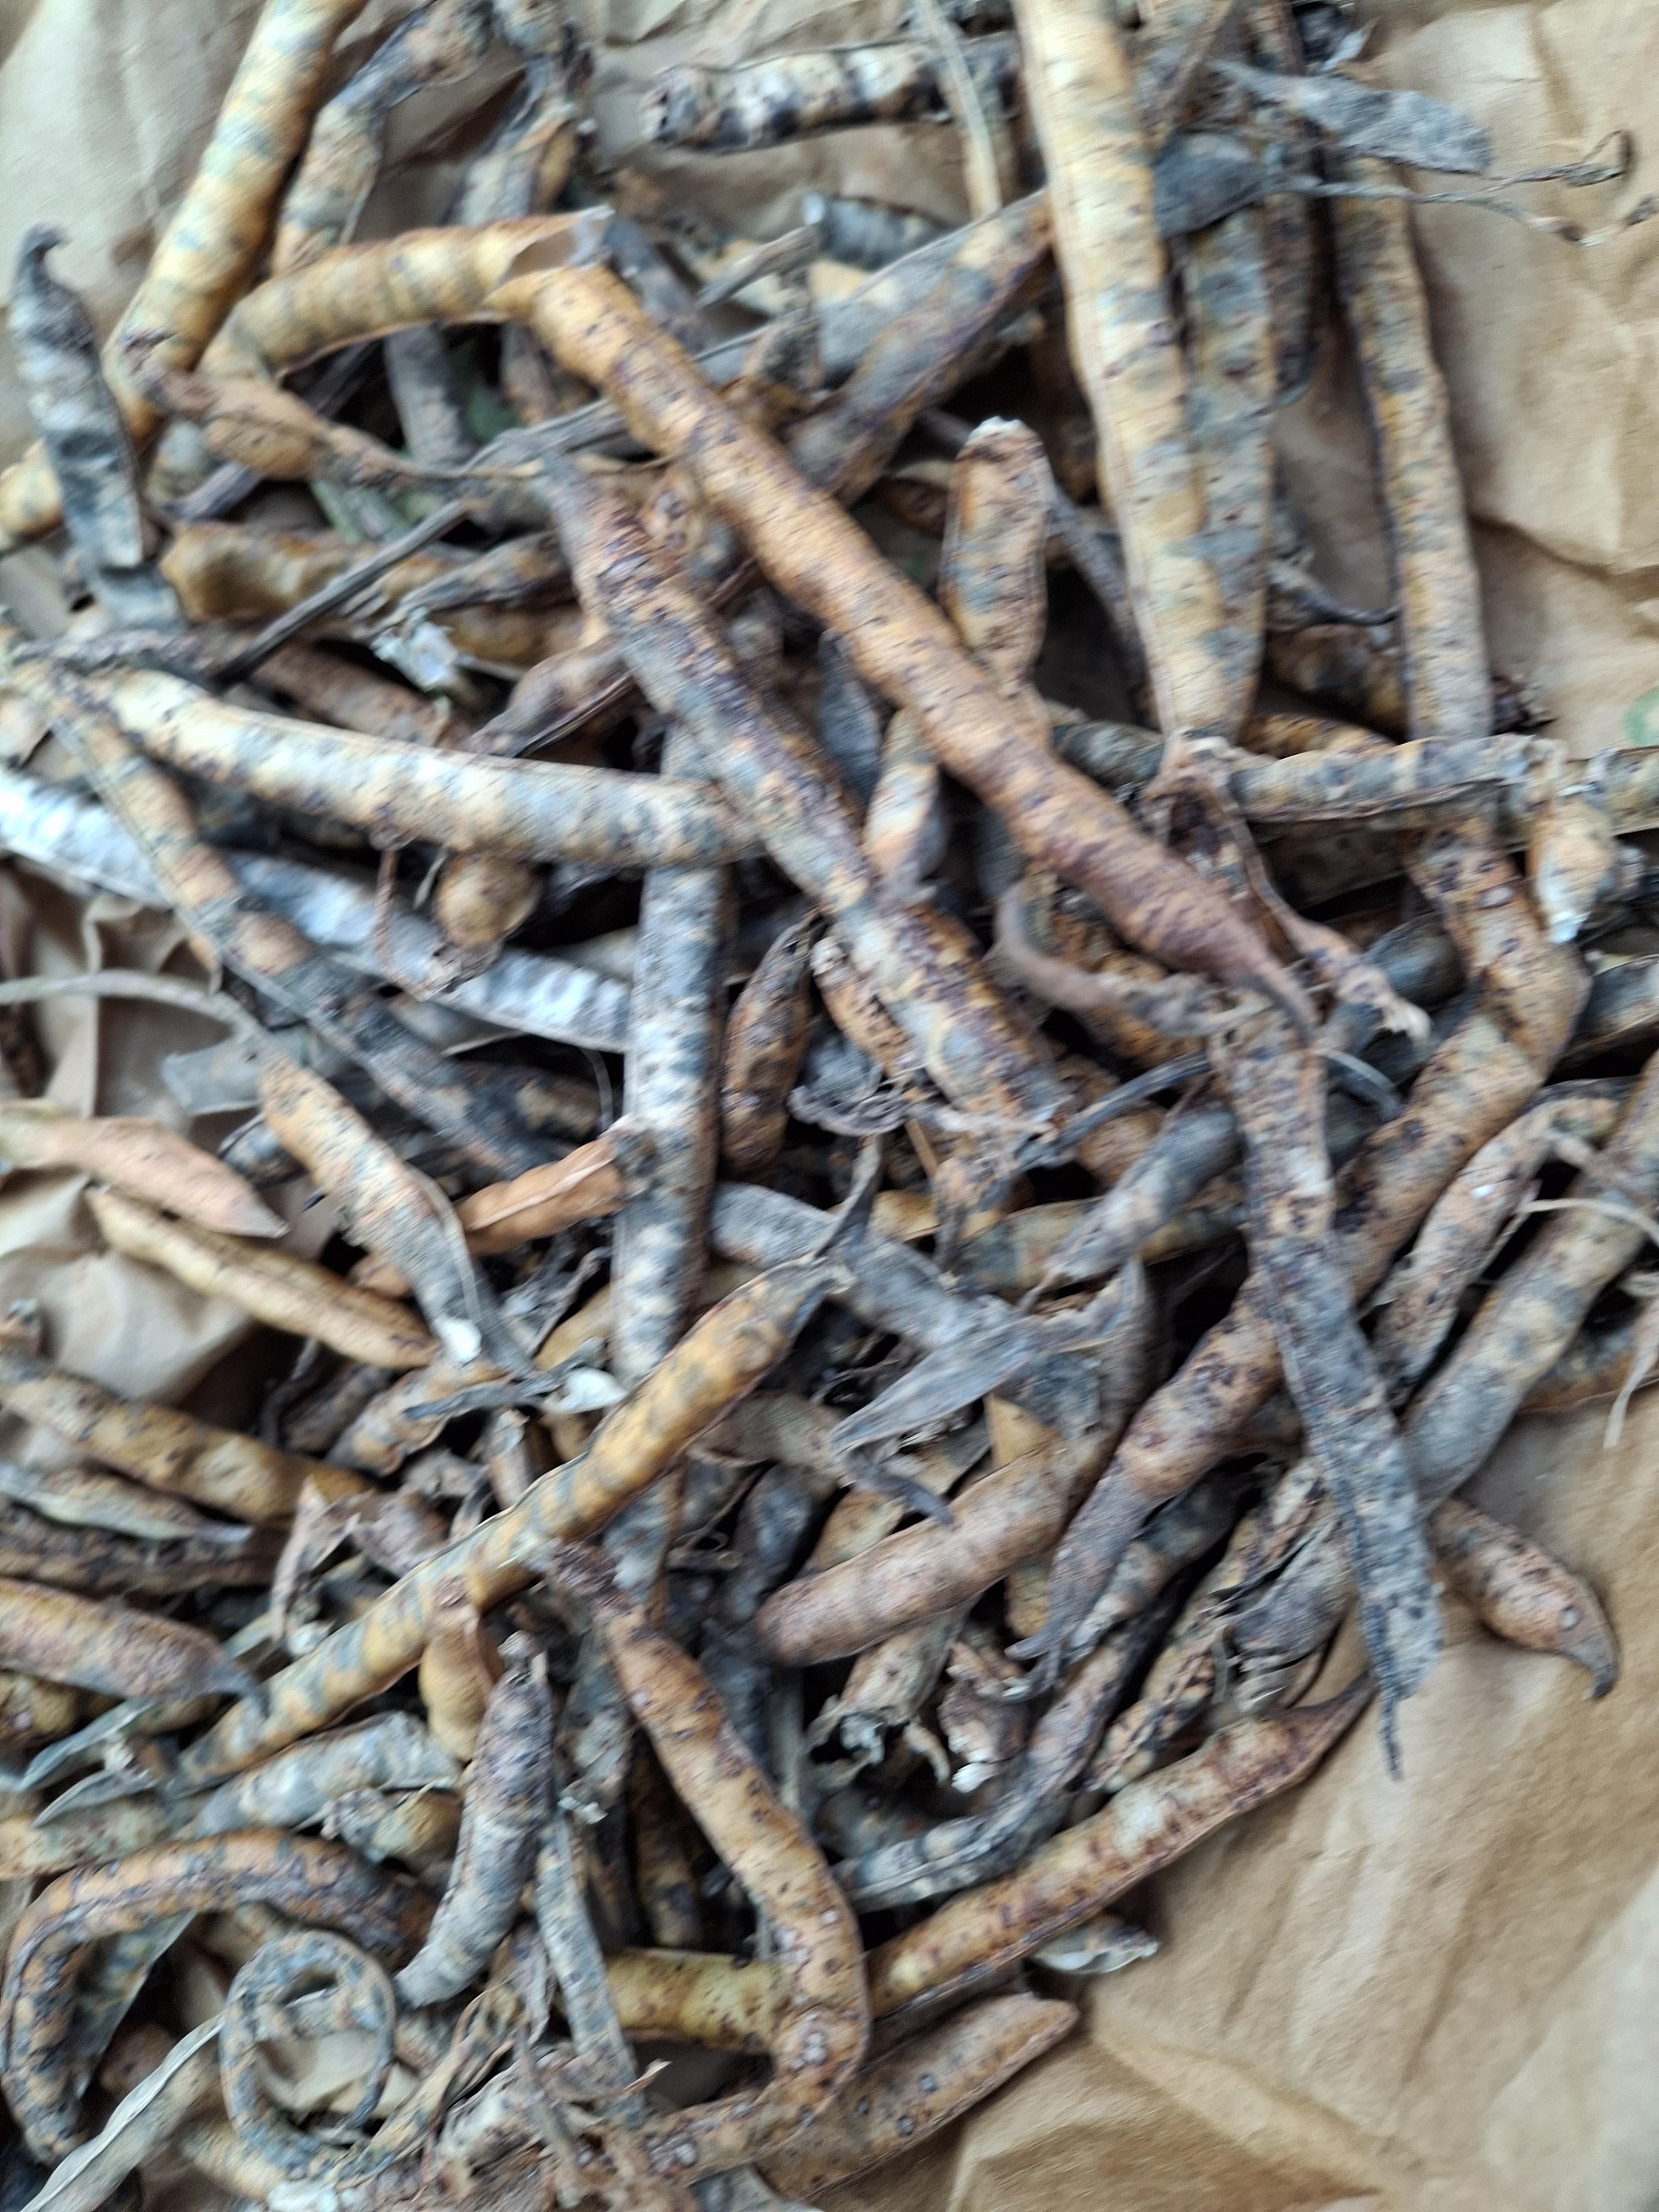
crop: cowpea
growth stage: harvest
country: Nigeria
